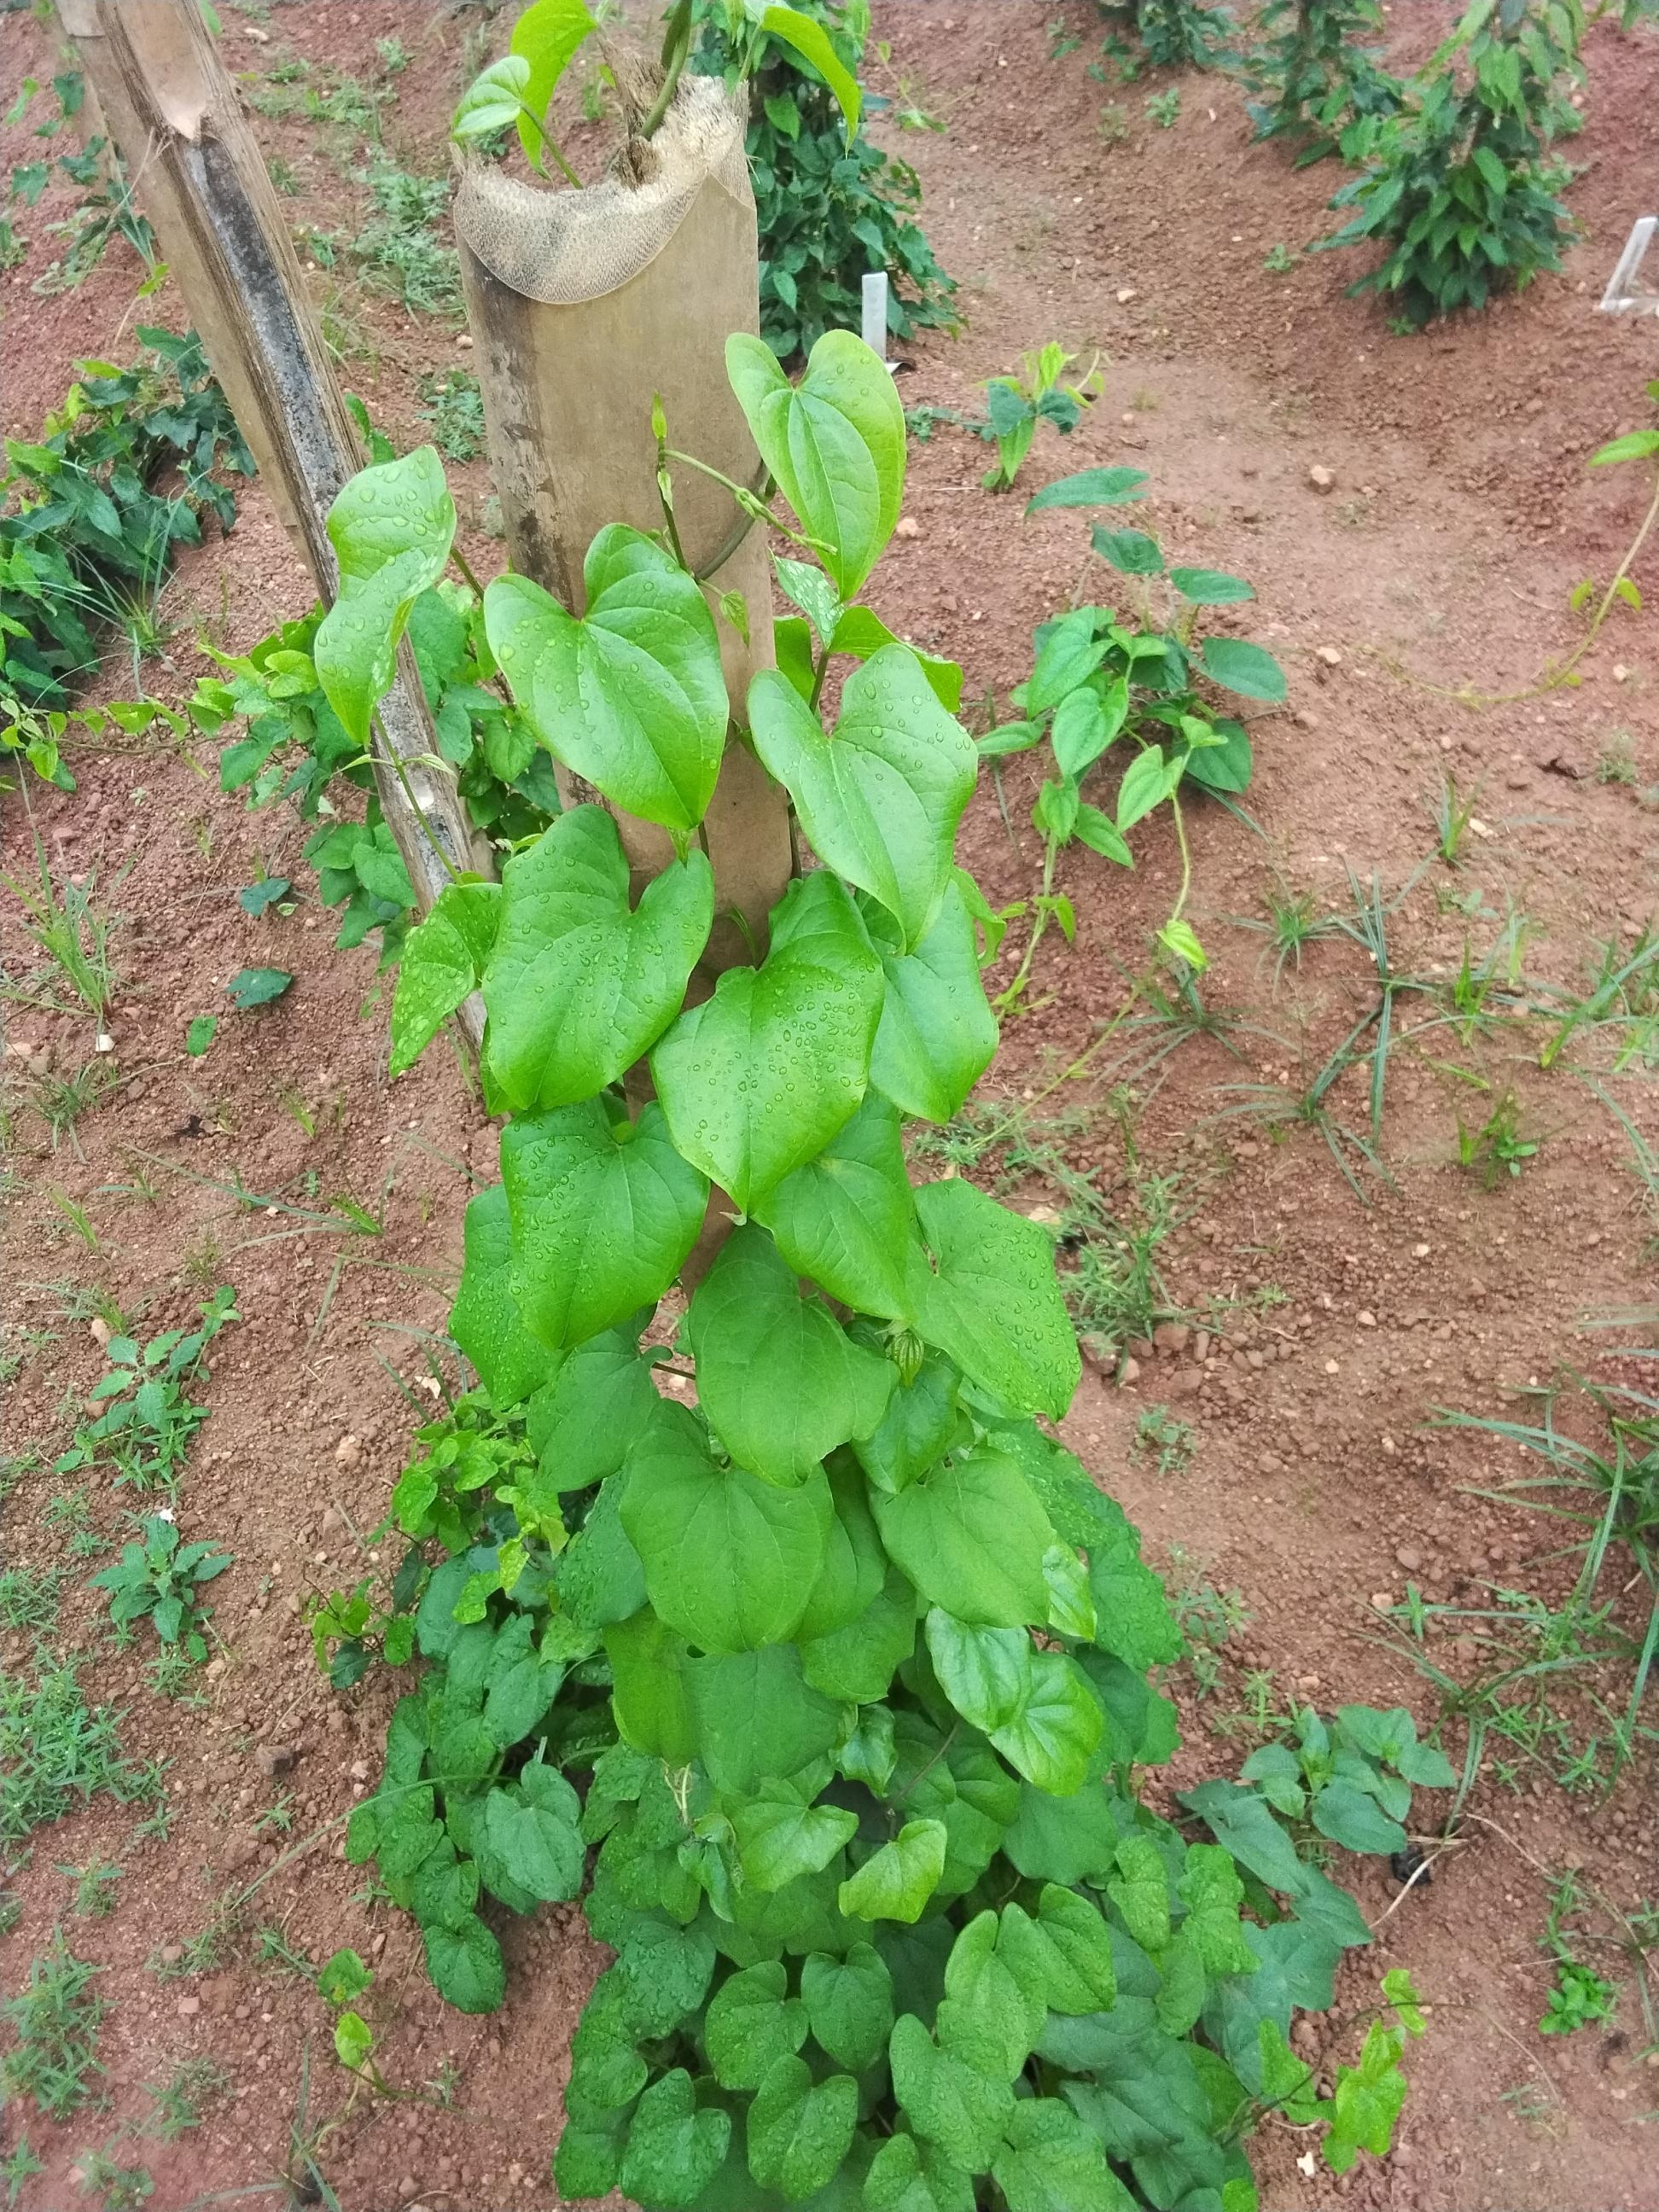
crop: yam
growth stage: vegetative
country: Nigeria
